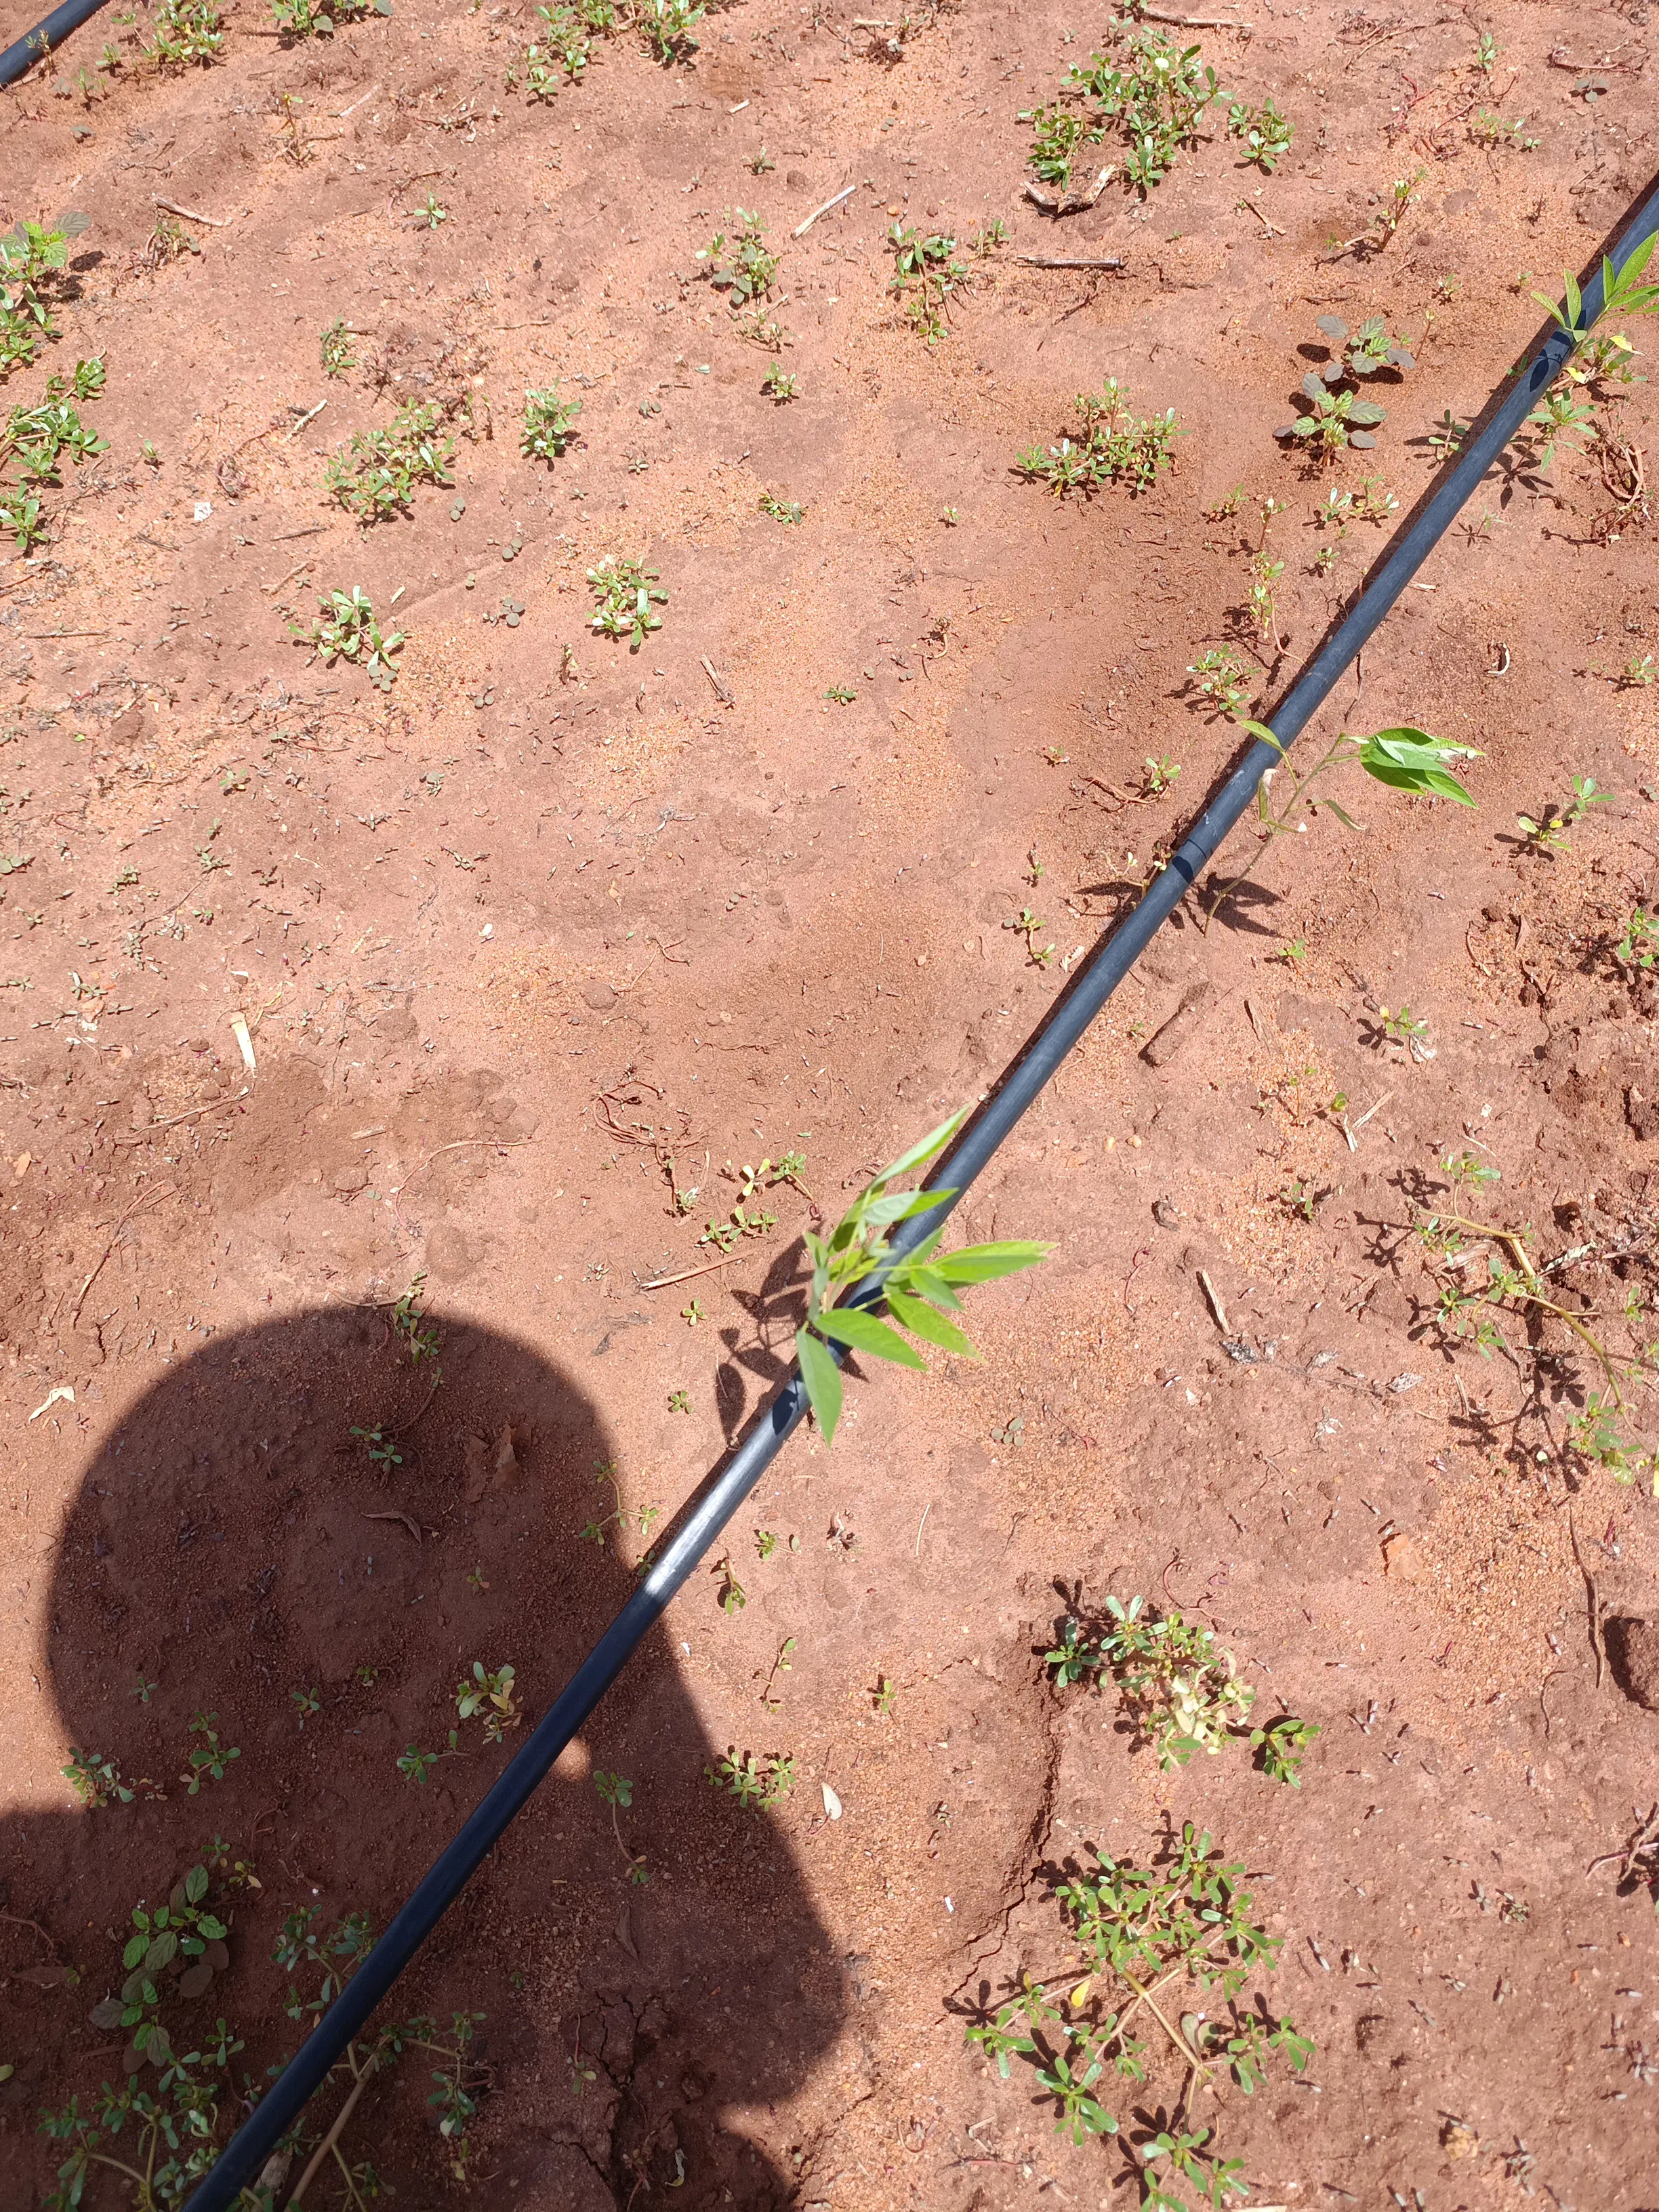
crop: pigeonpea
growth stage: vegetative
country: Kenya
